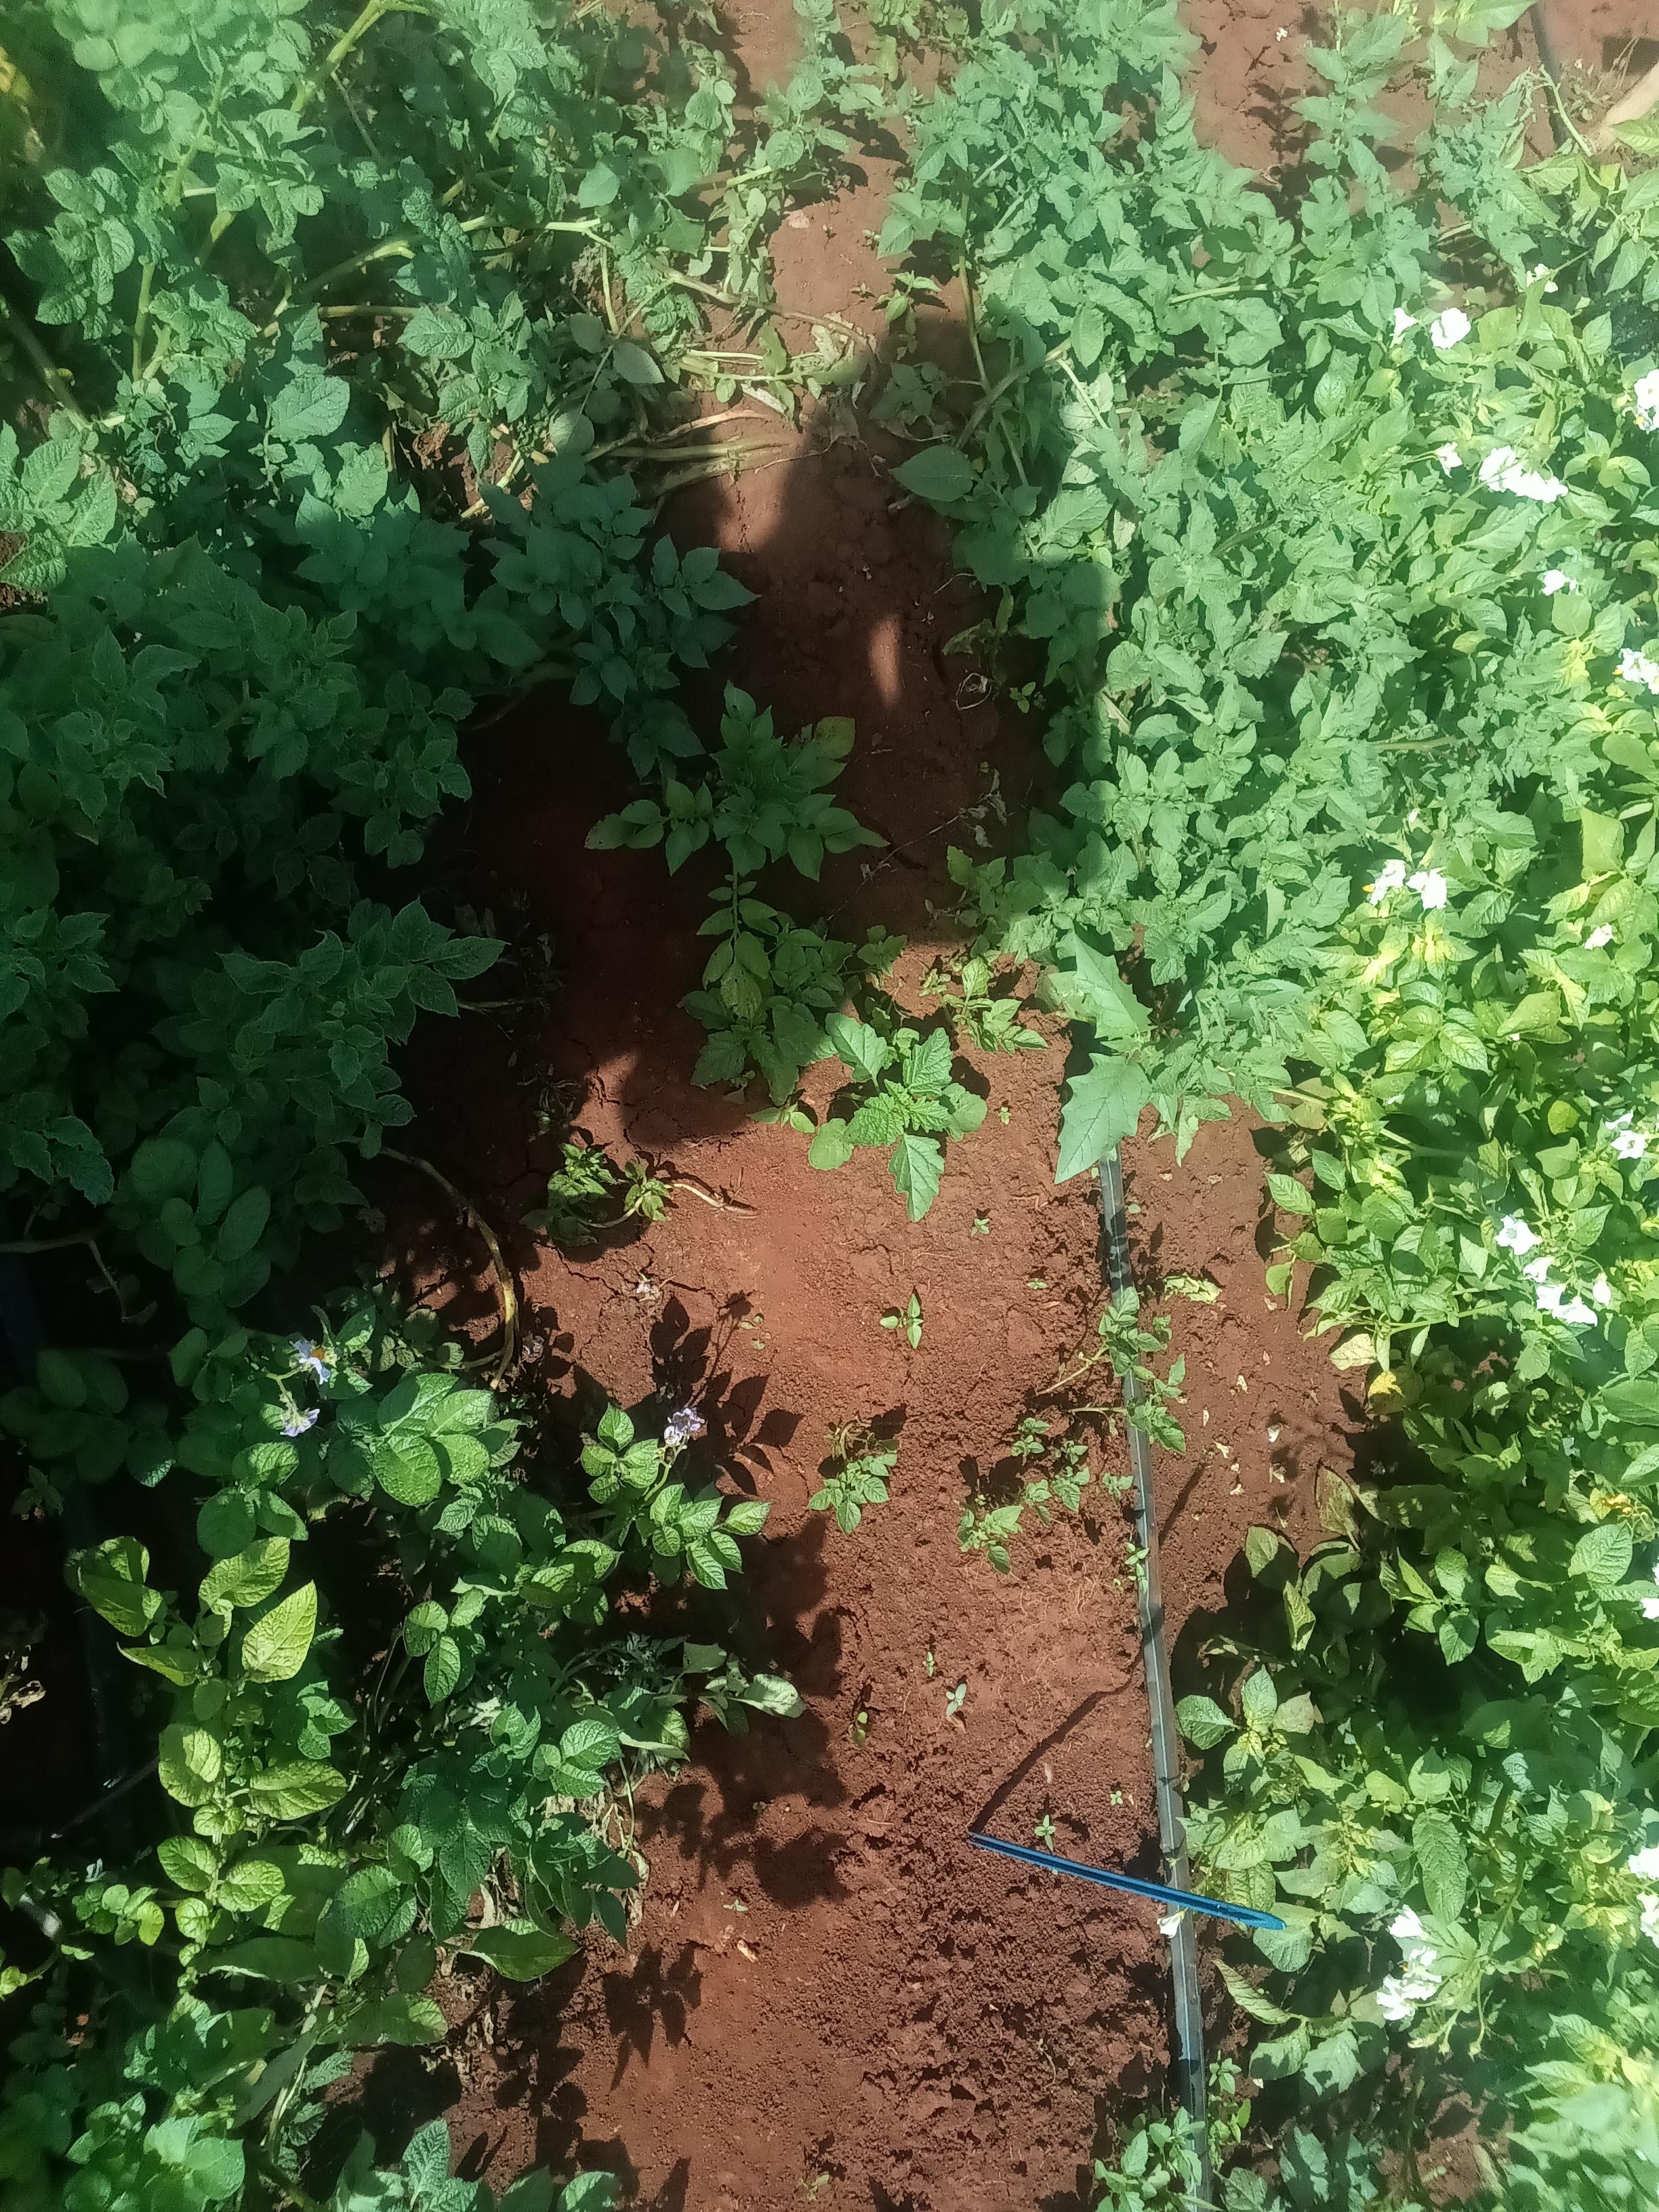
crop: potato
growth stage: vegetative
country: Kenya
